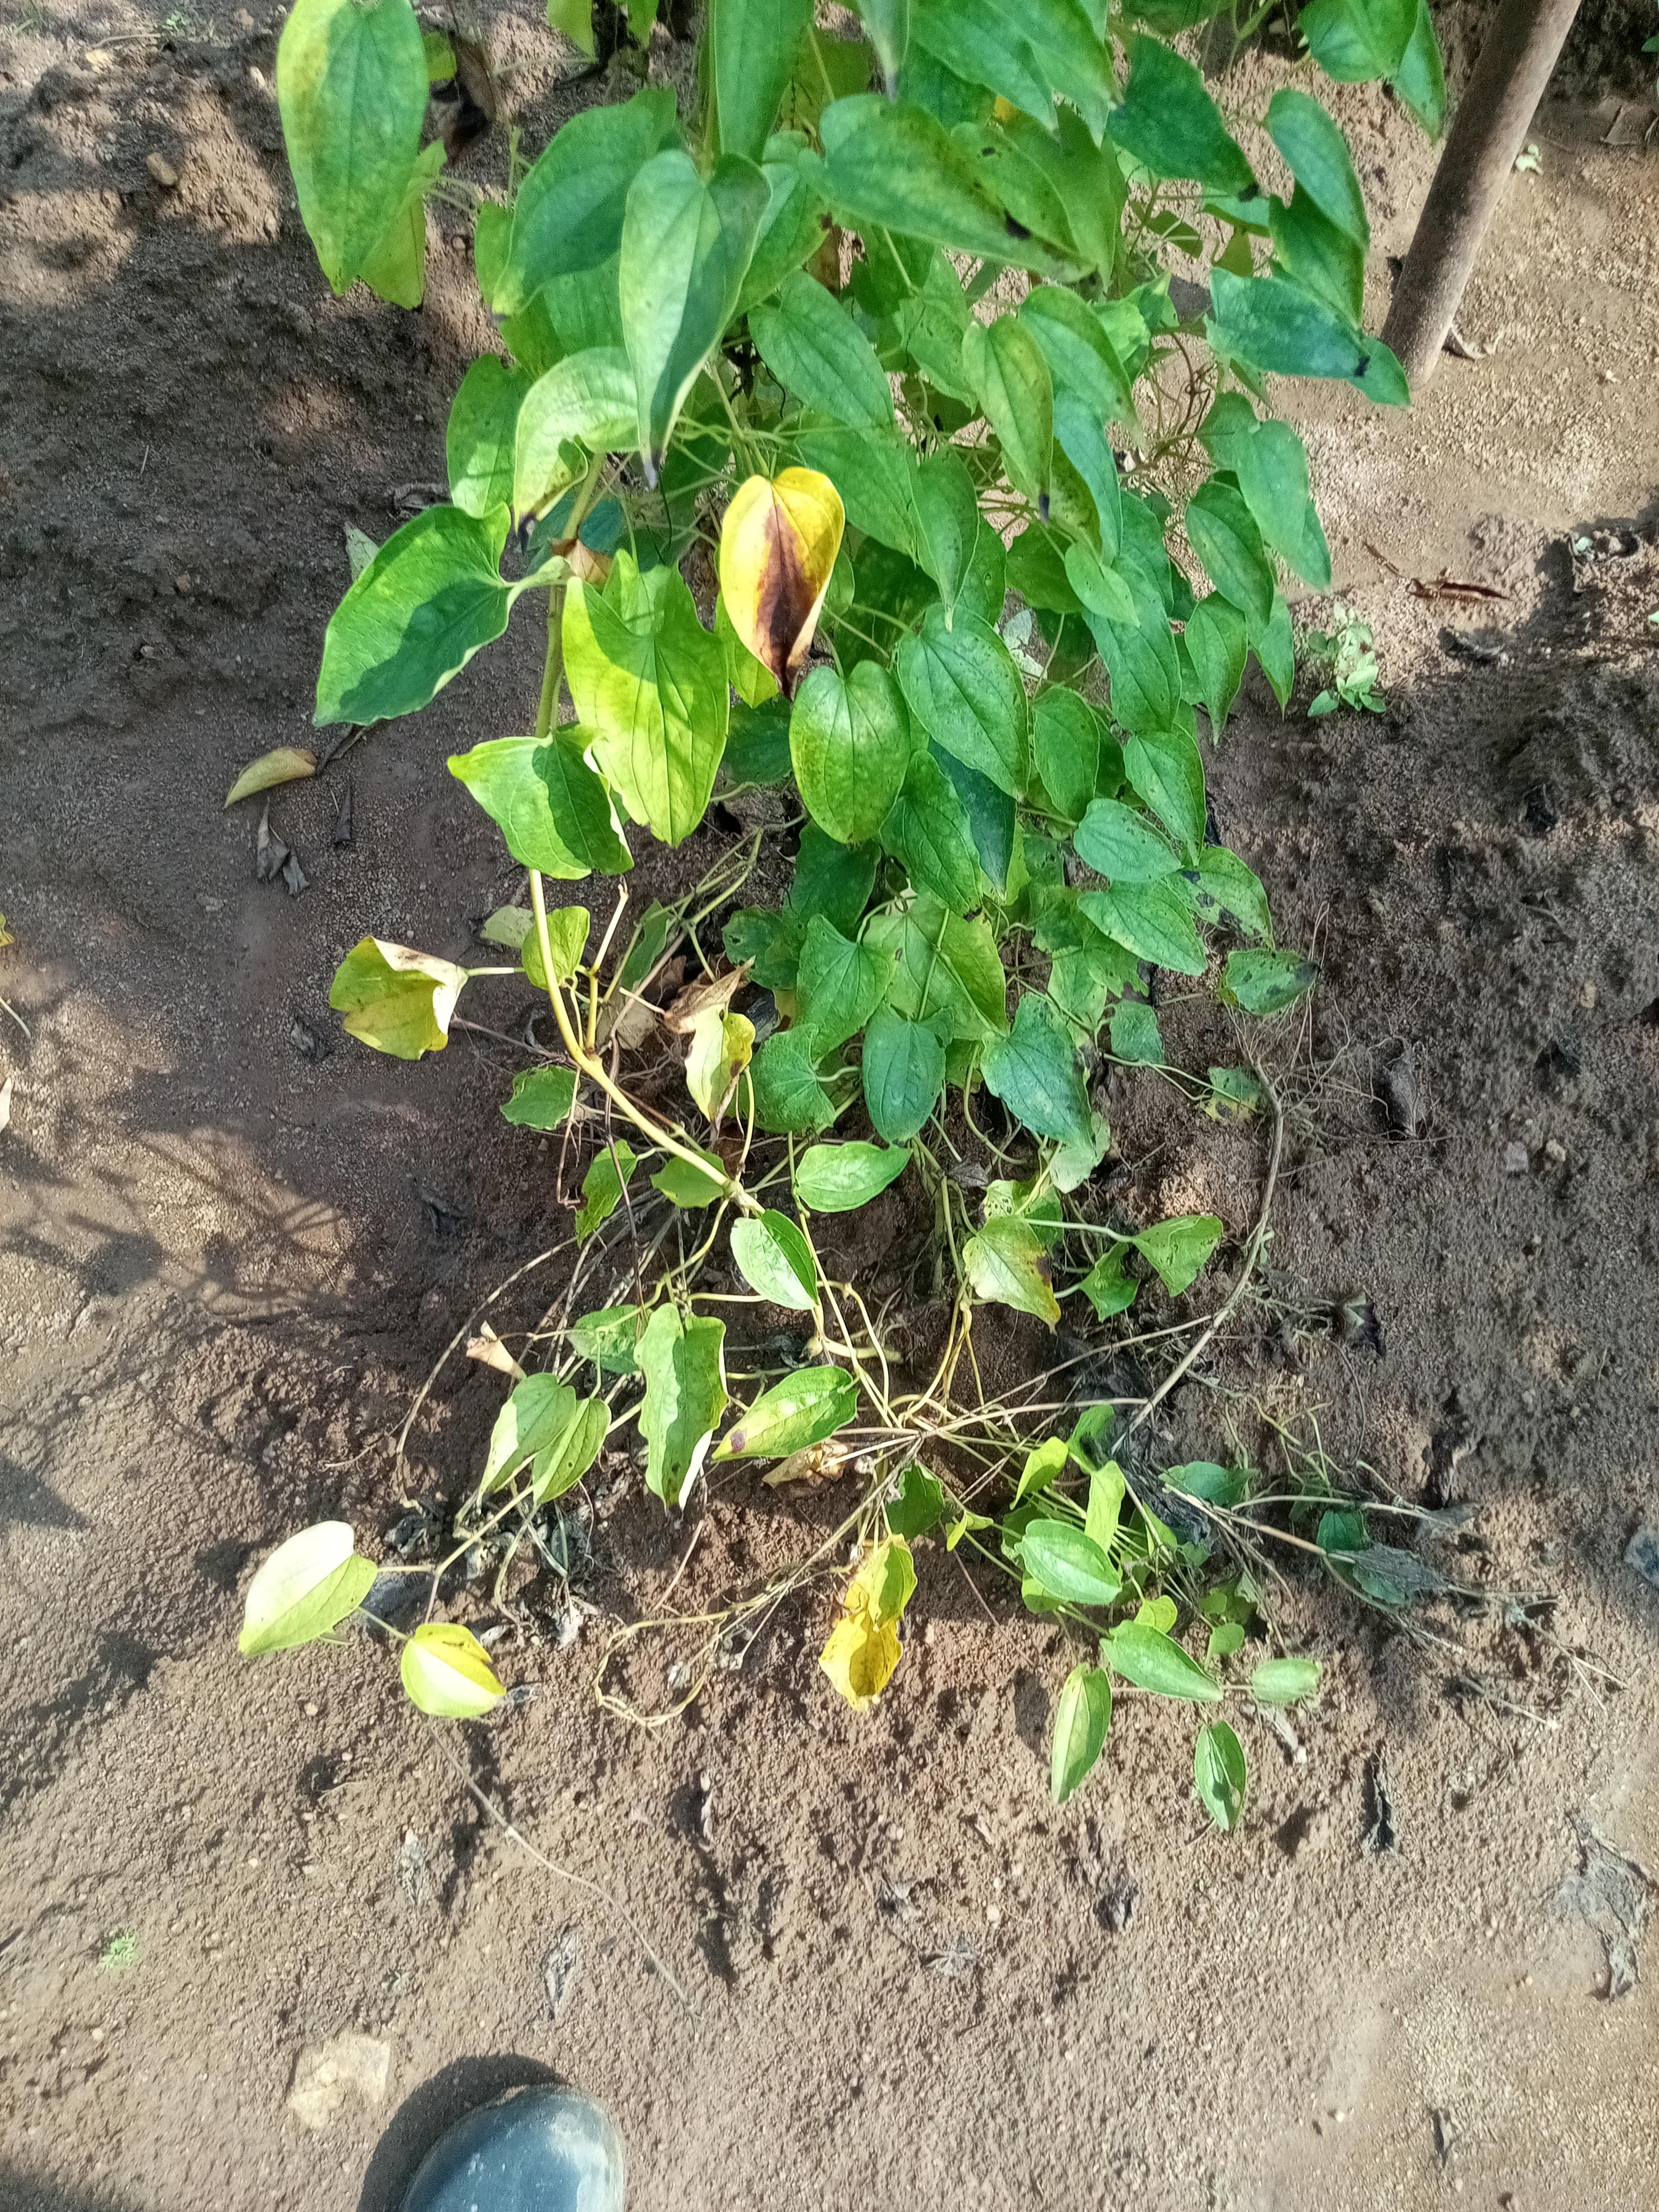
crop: yam
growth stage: maturity
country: Nigeria
